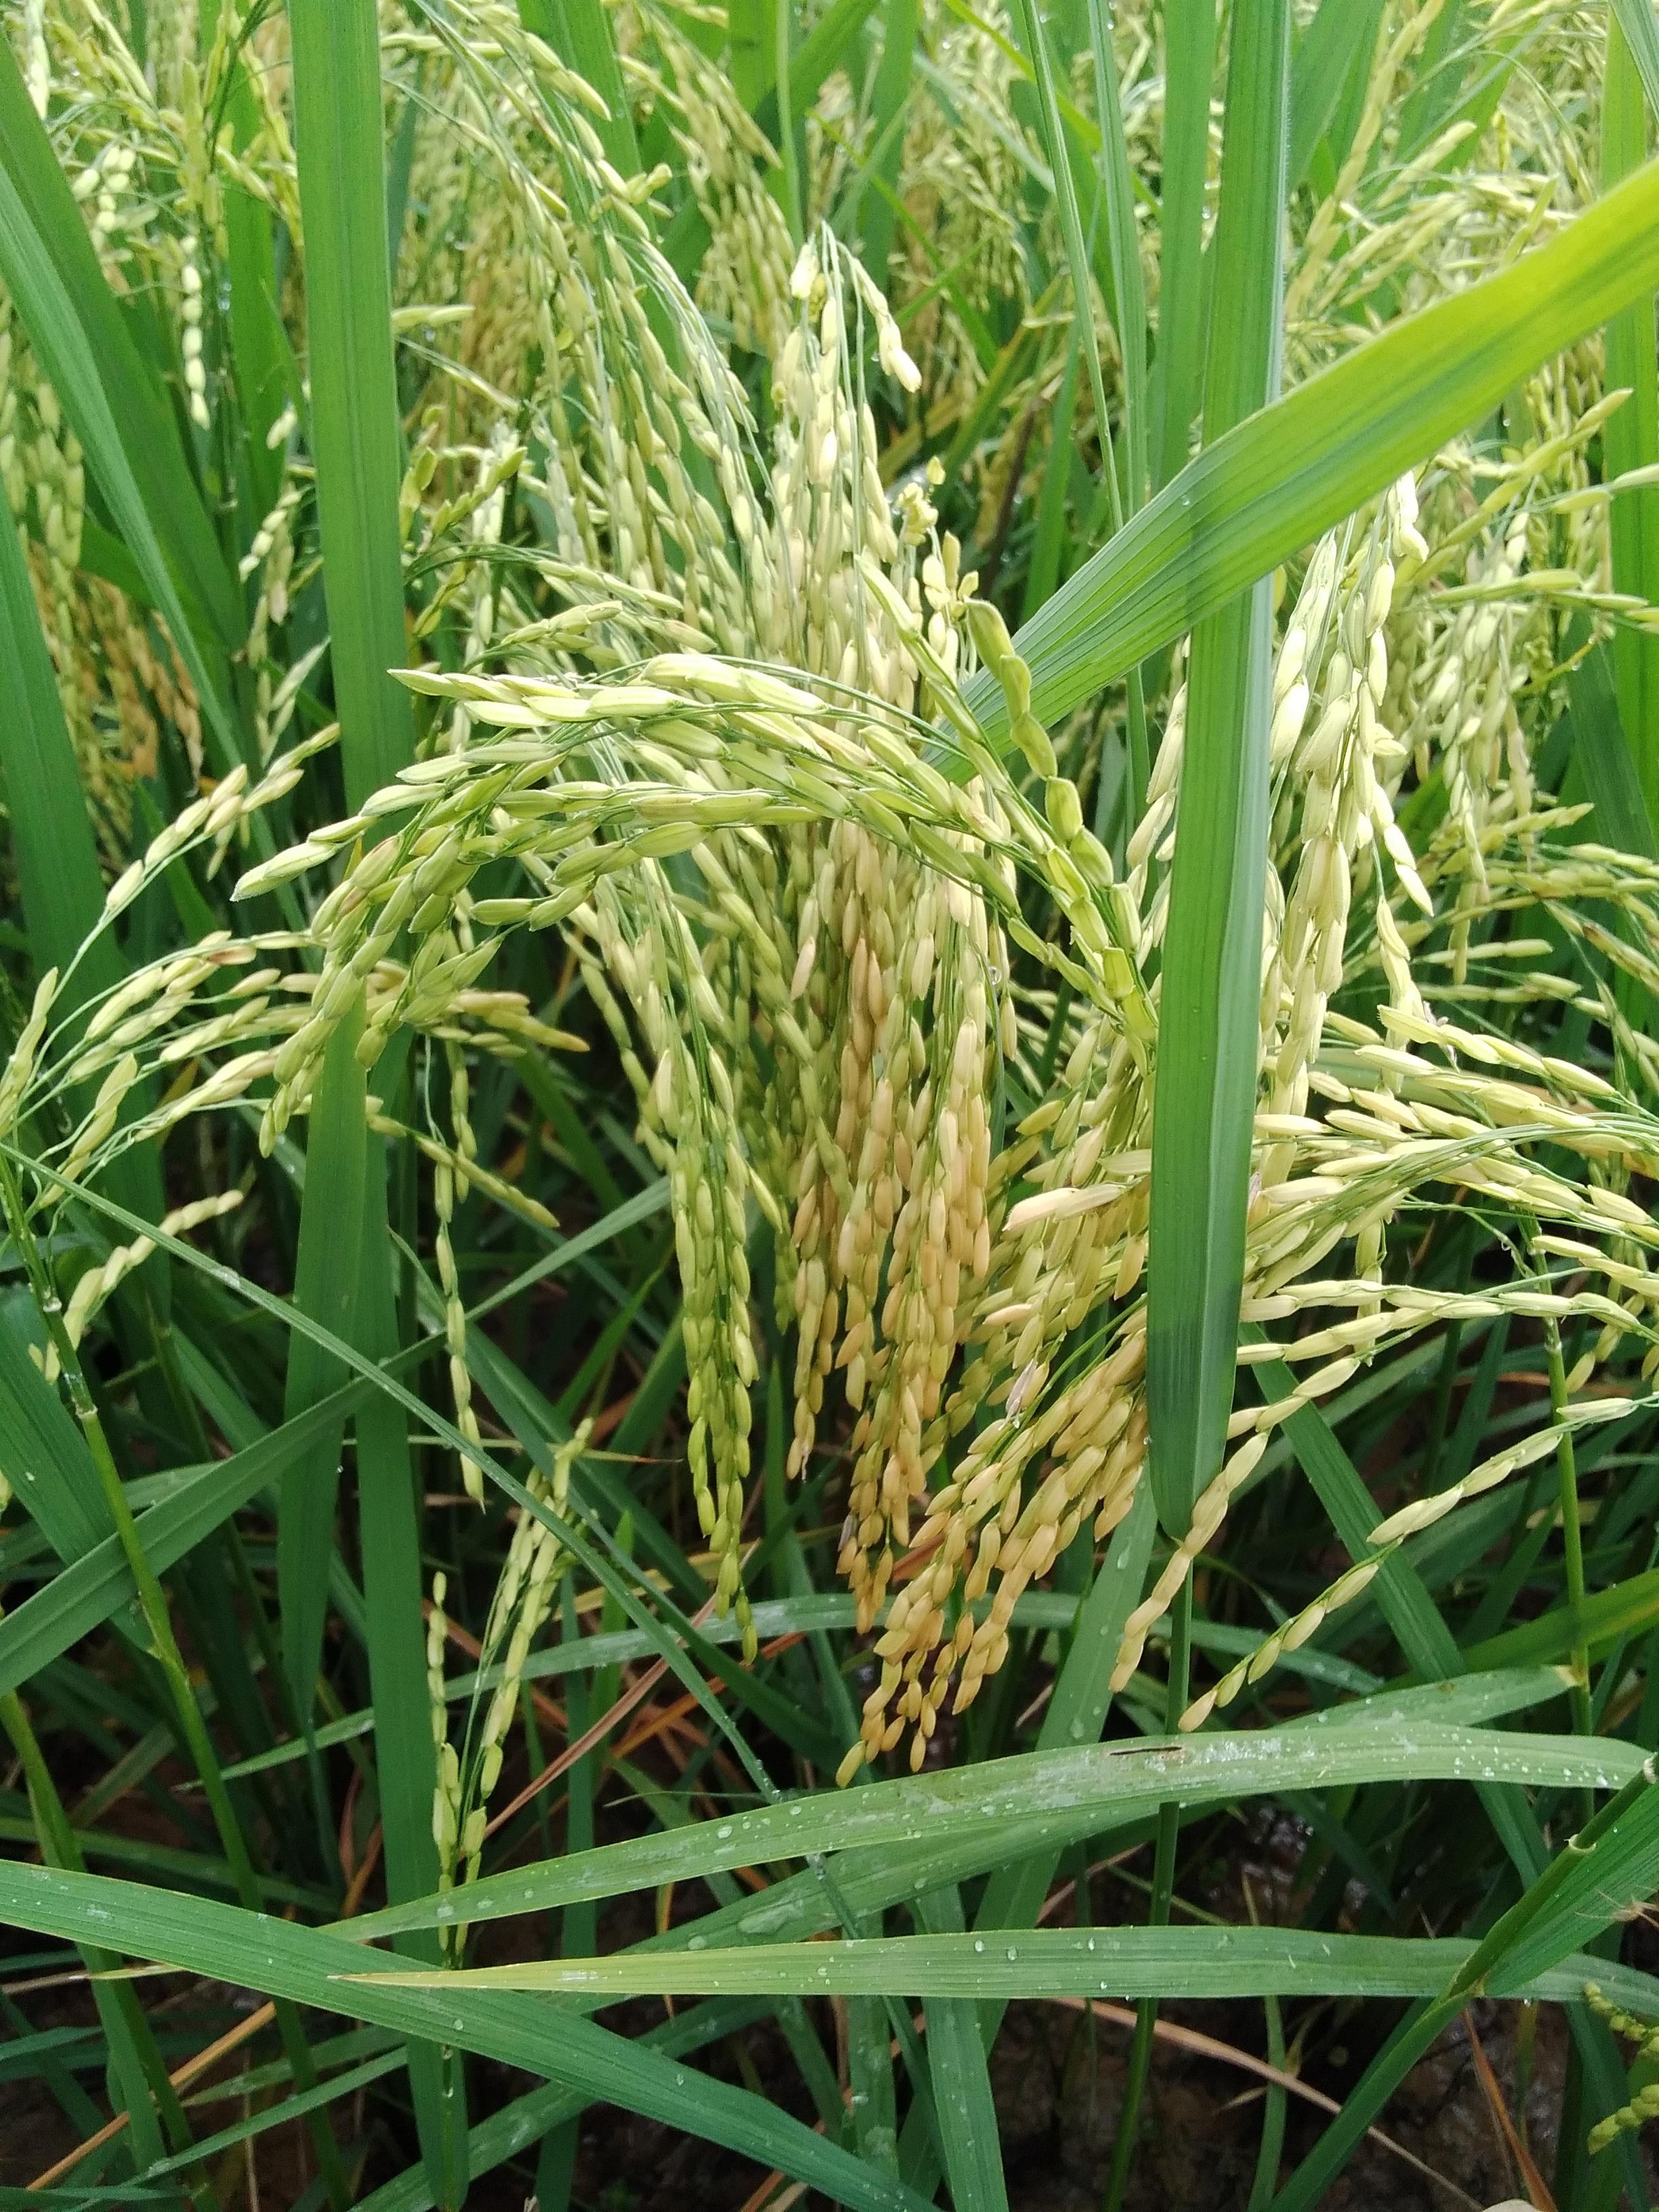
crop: rice
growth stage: ripening
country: Nigeria
